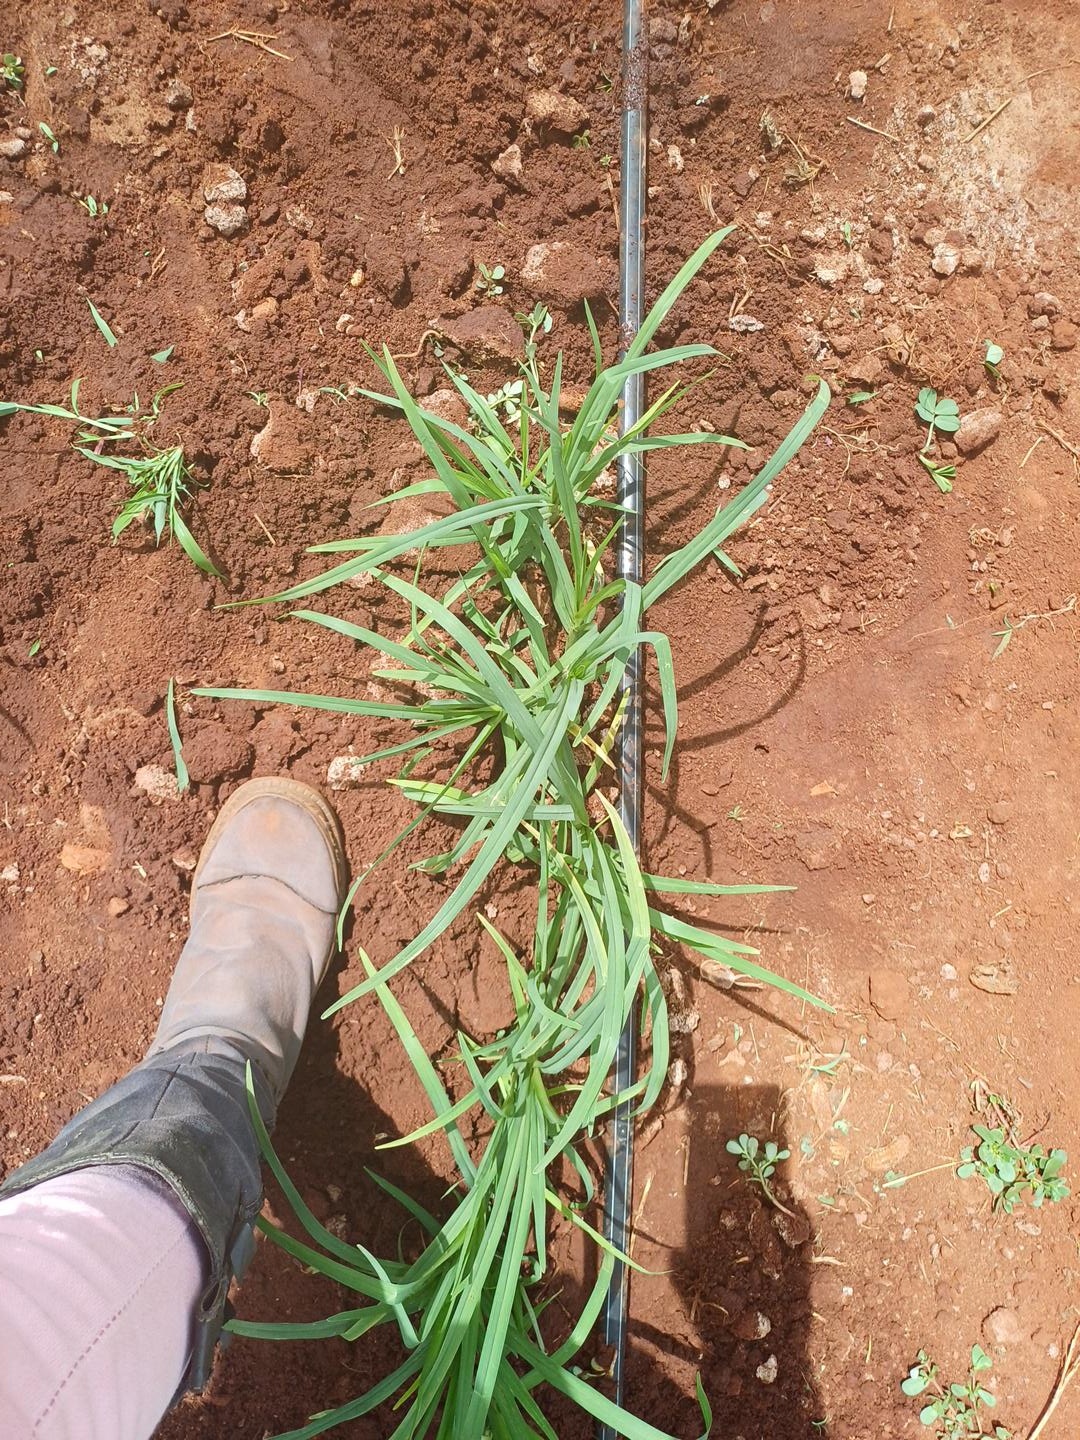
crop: finger millet
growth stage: vegetative
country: Kenya
